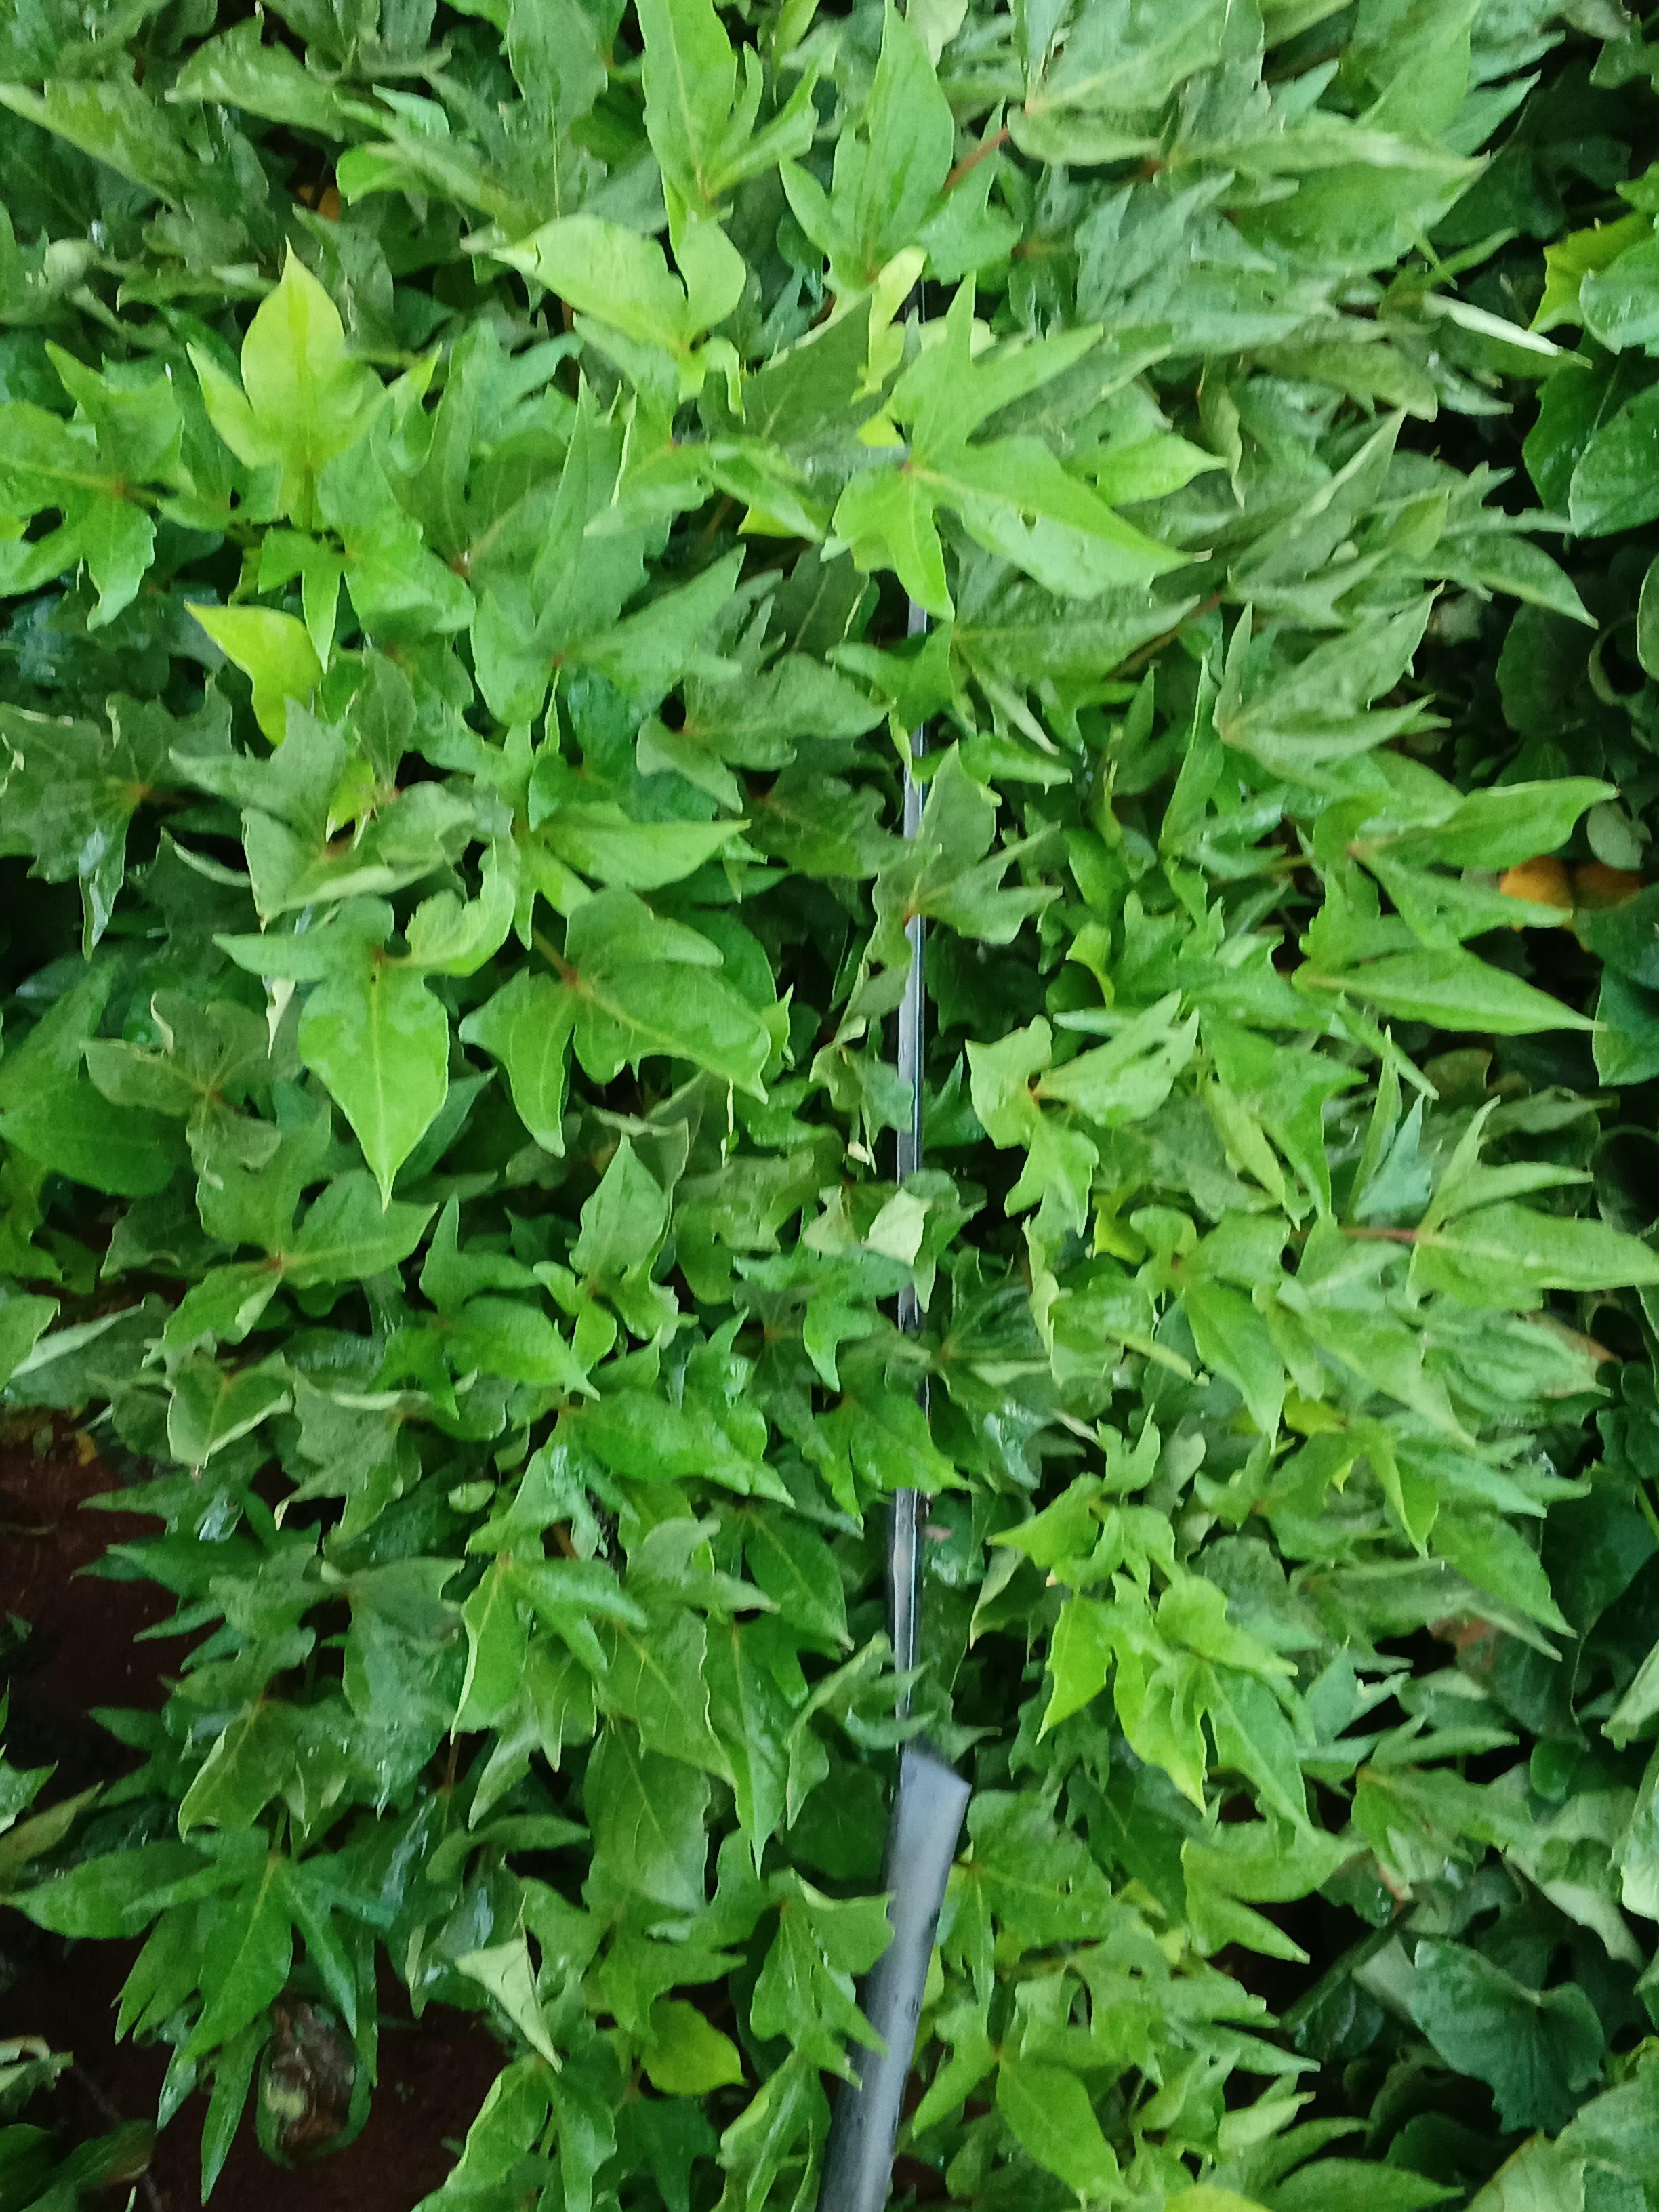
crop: sweet potato
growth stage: vegetative
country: Kenya
